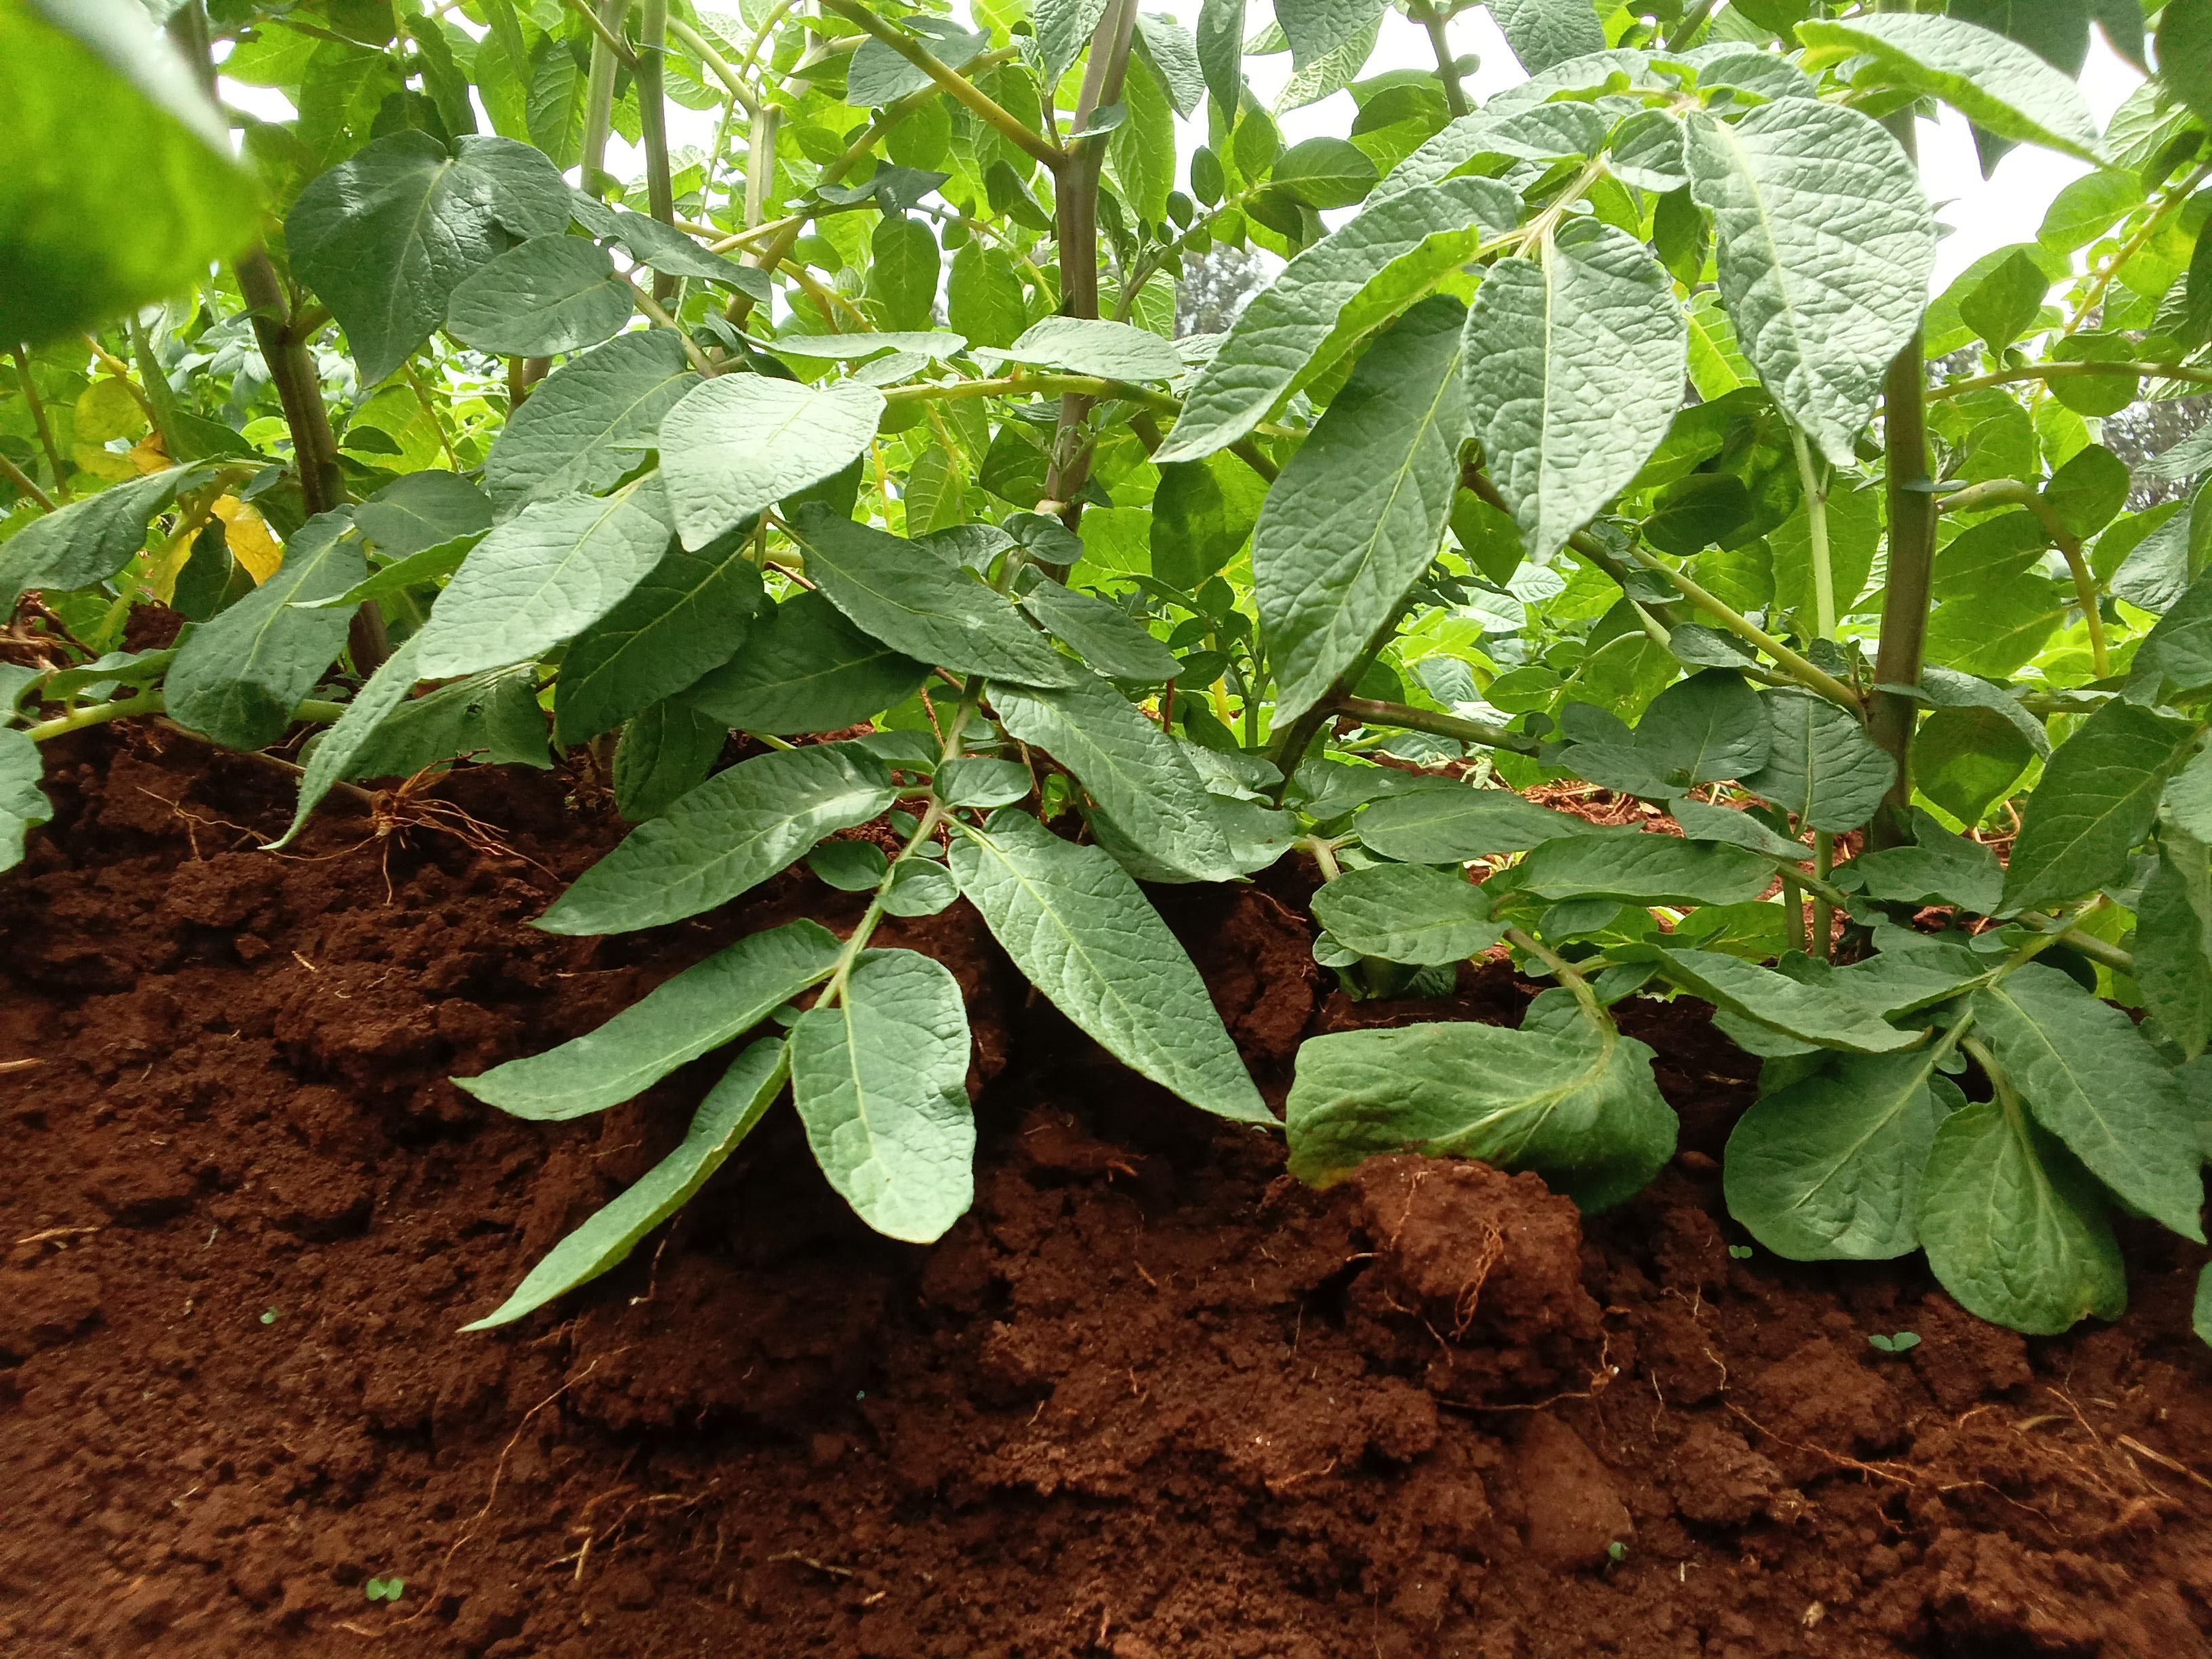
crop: potato
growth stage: vegetative
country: Kenya
